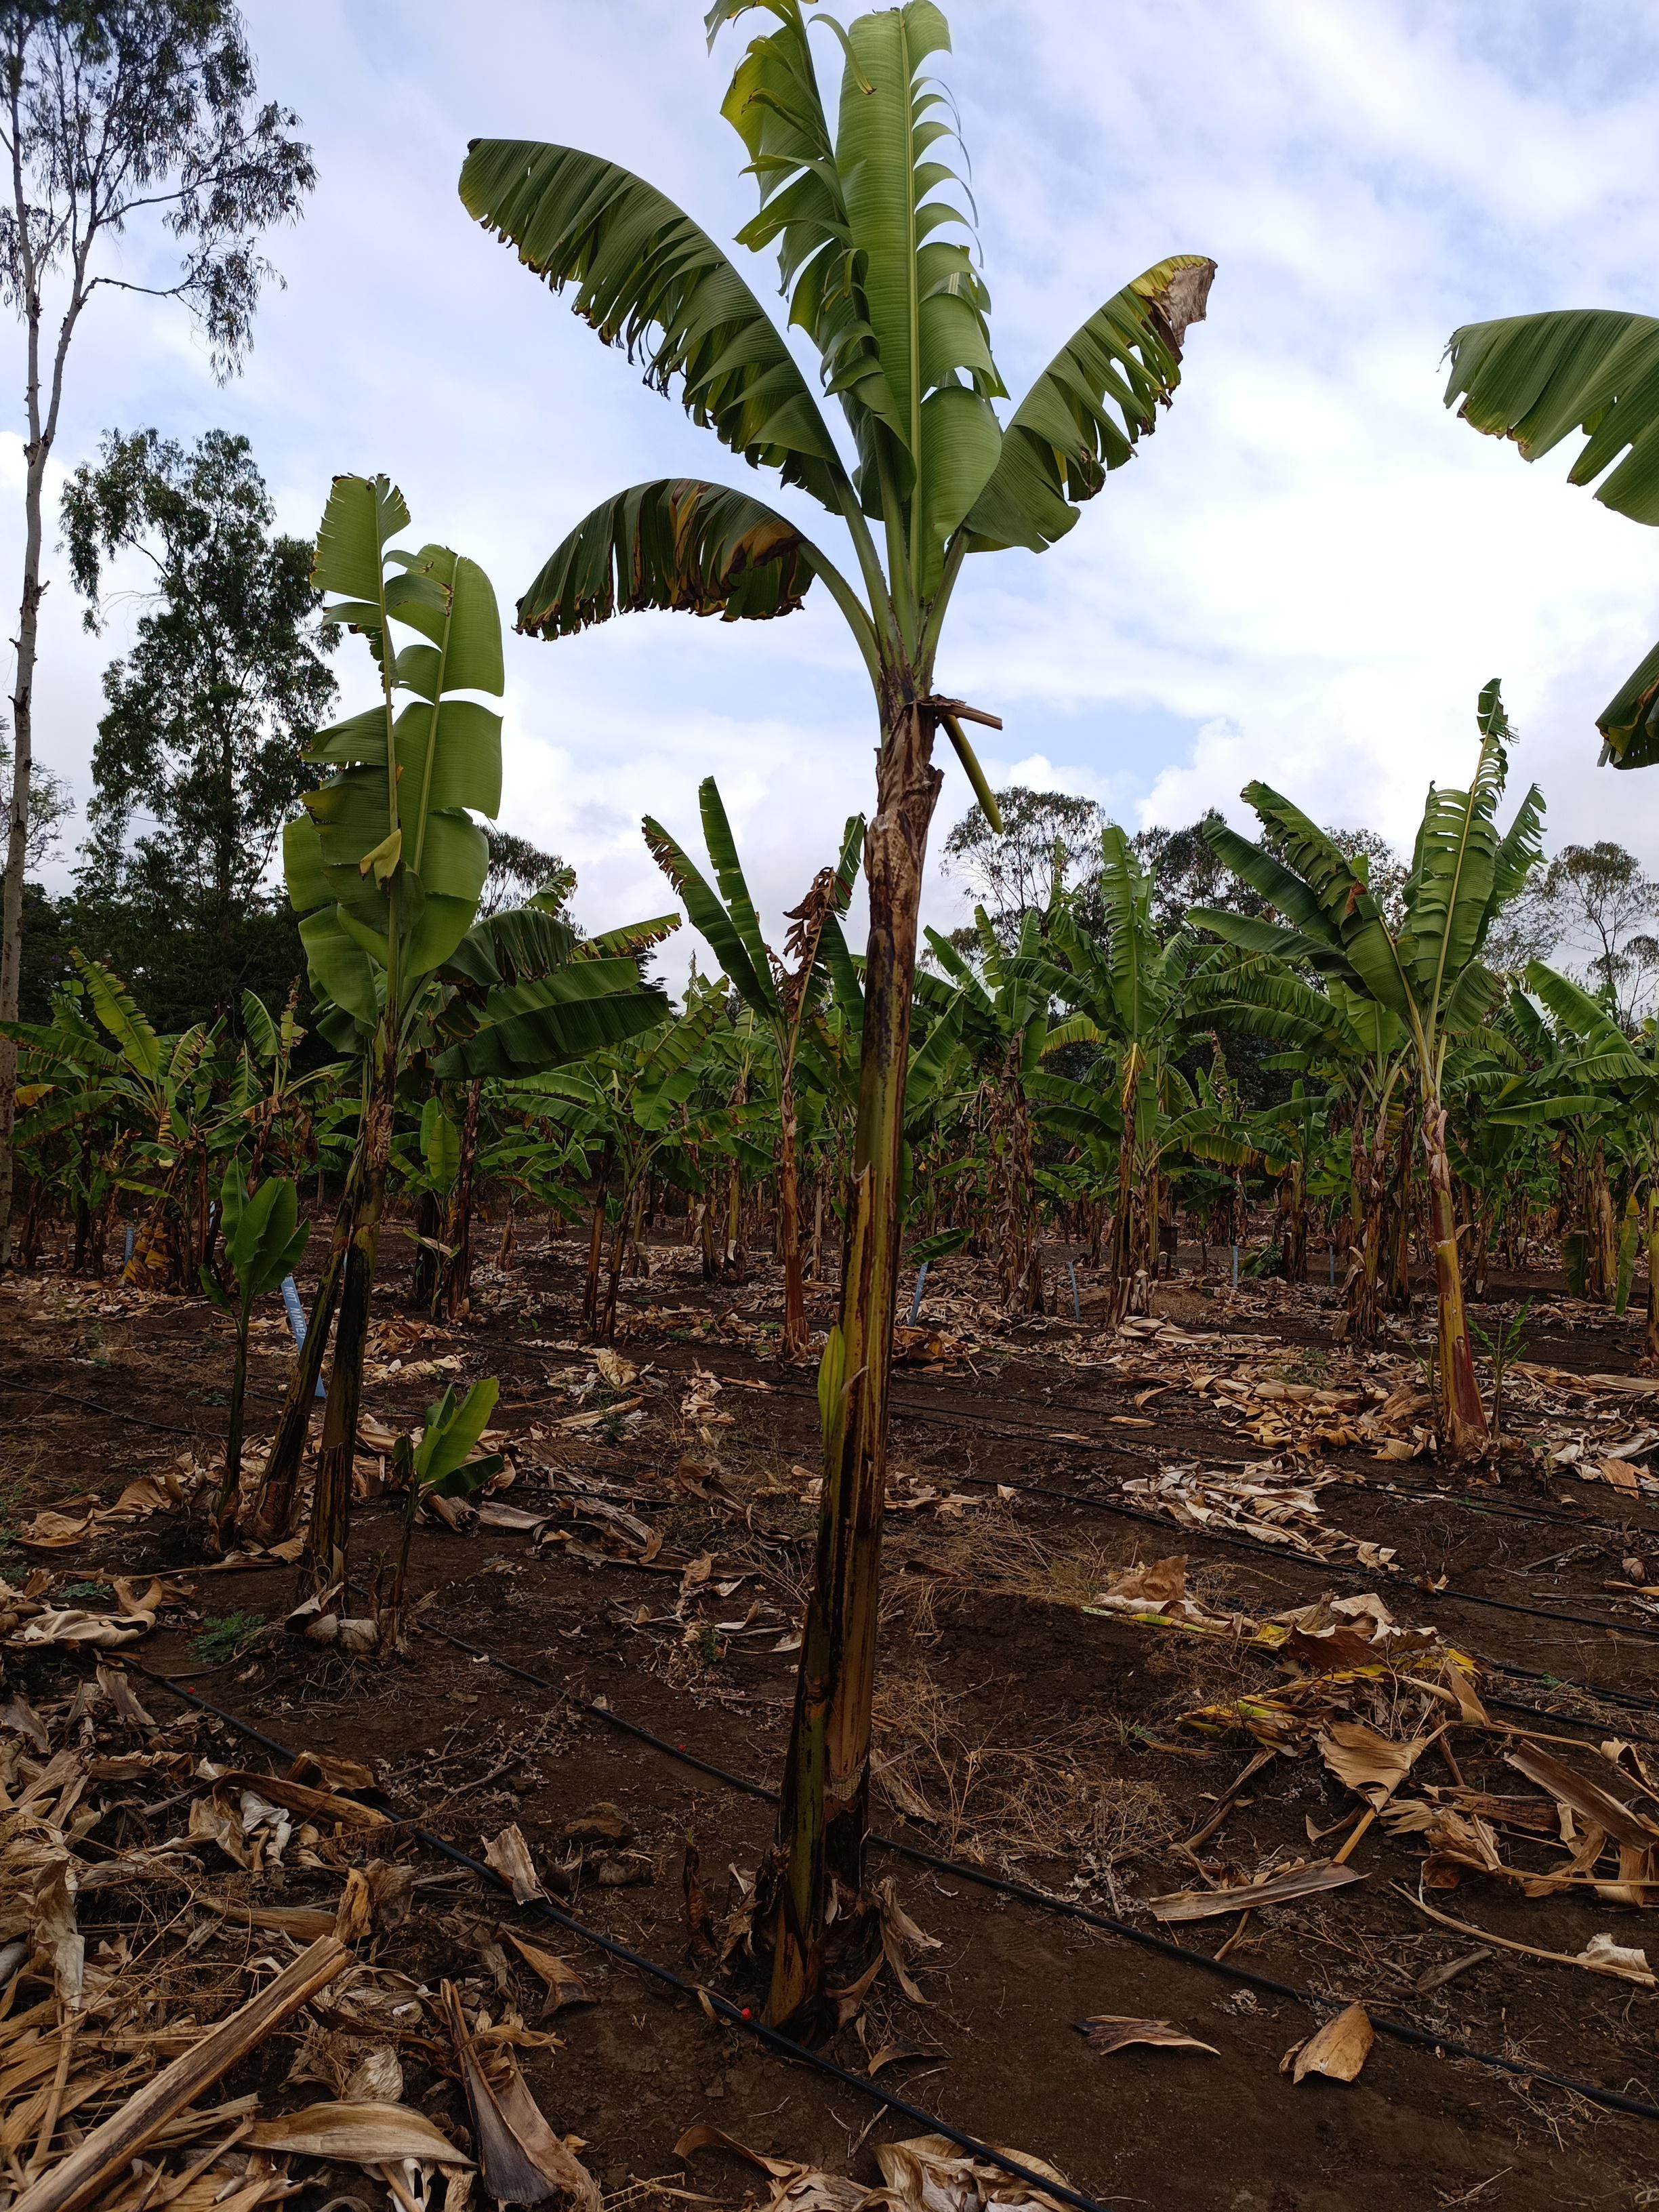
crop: banana
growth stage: vegetative
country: Tanzania
